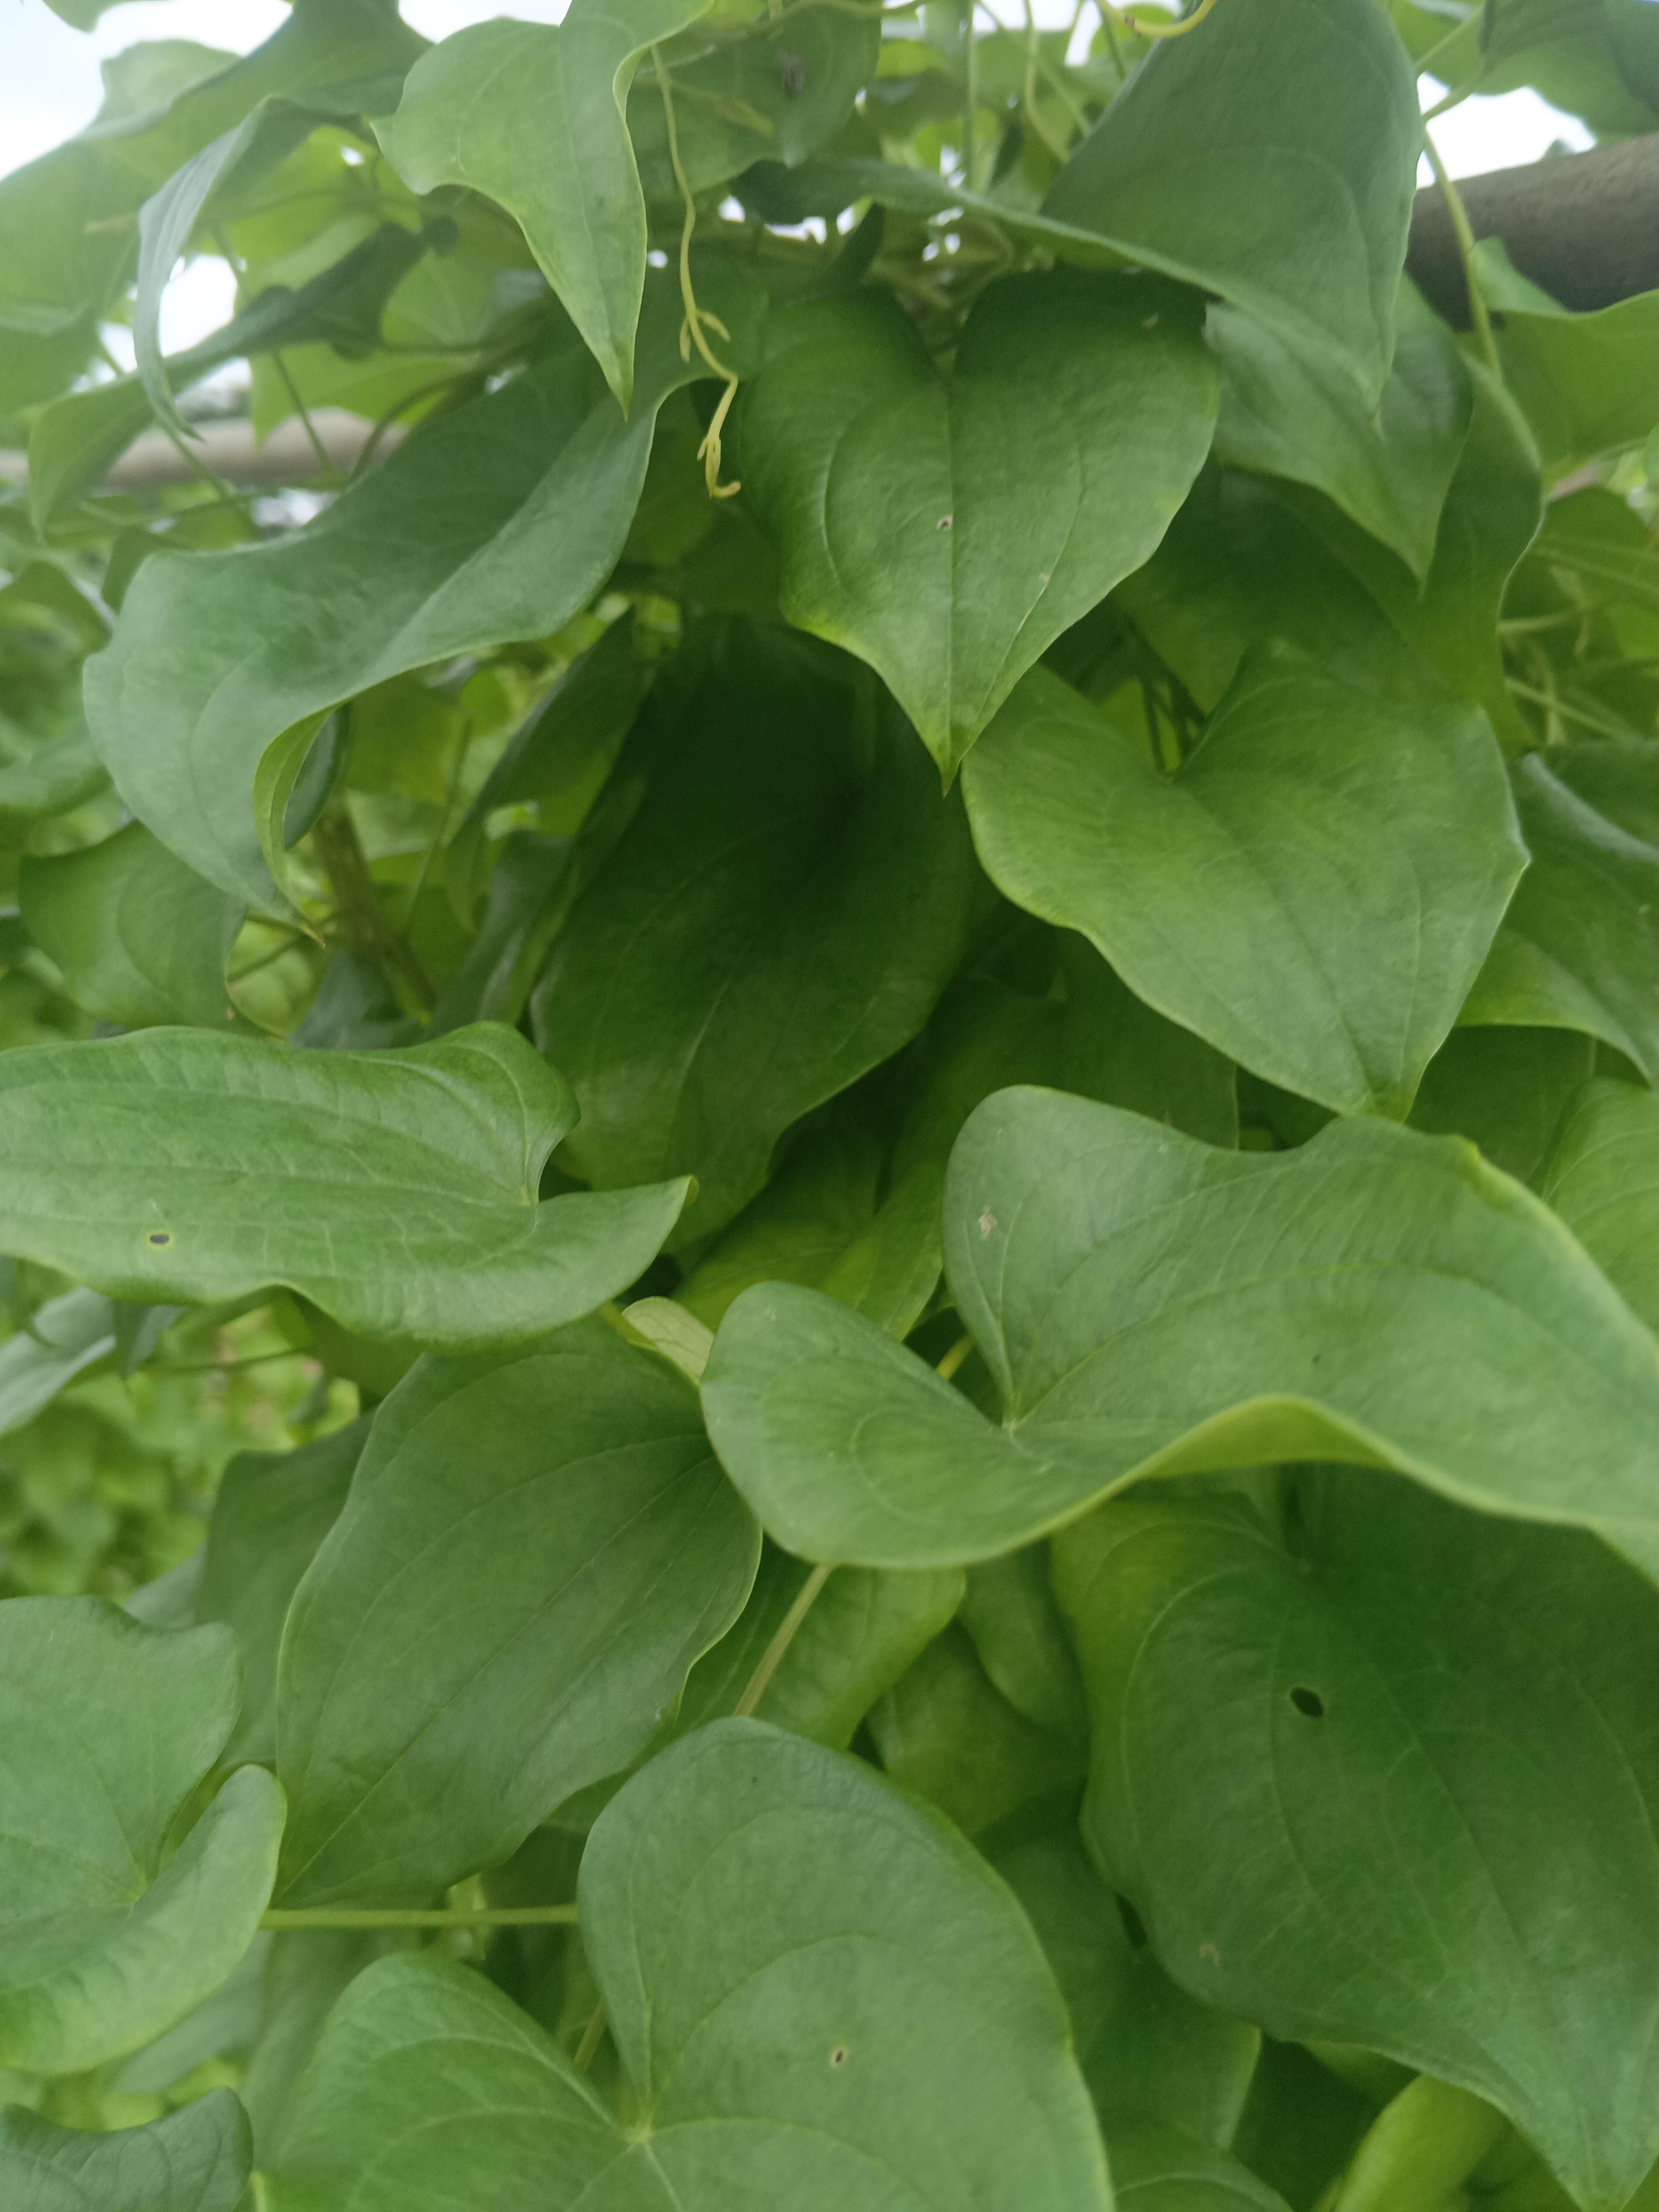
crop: yam
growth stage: vegetative
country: Nigeria
